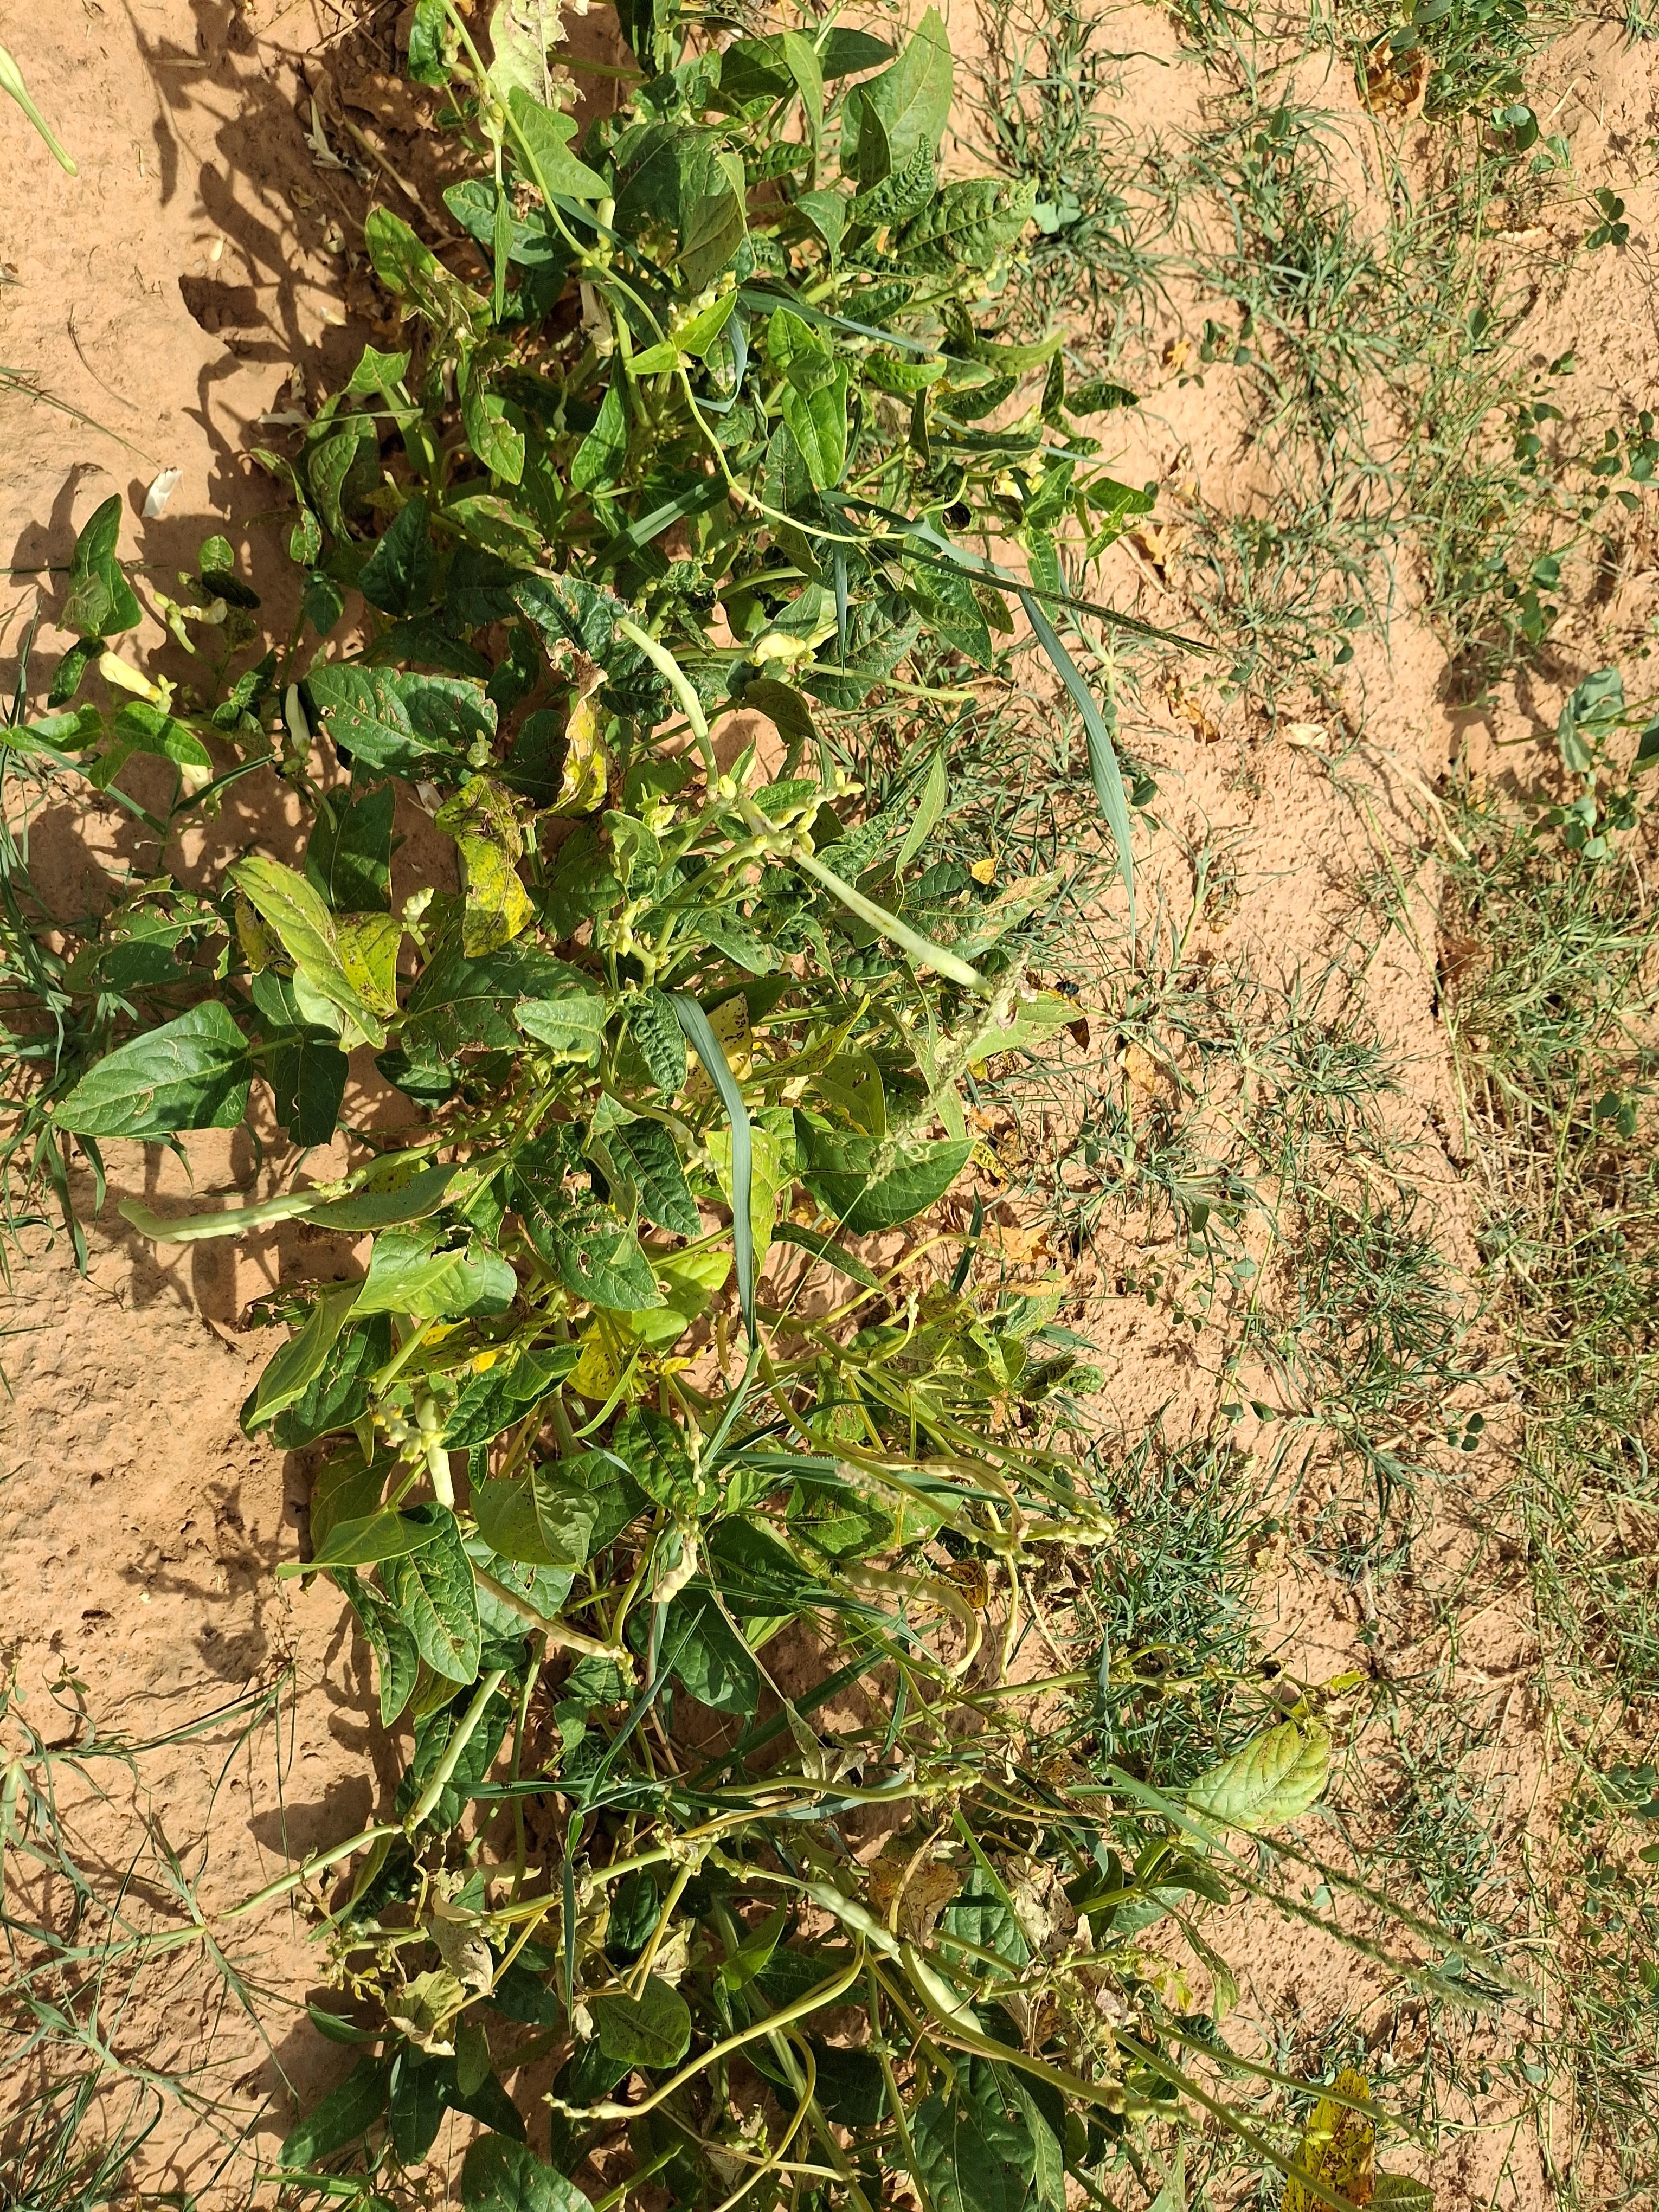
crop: cowpea
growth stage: harvest maturity
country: Nigeria
